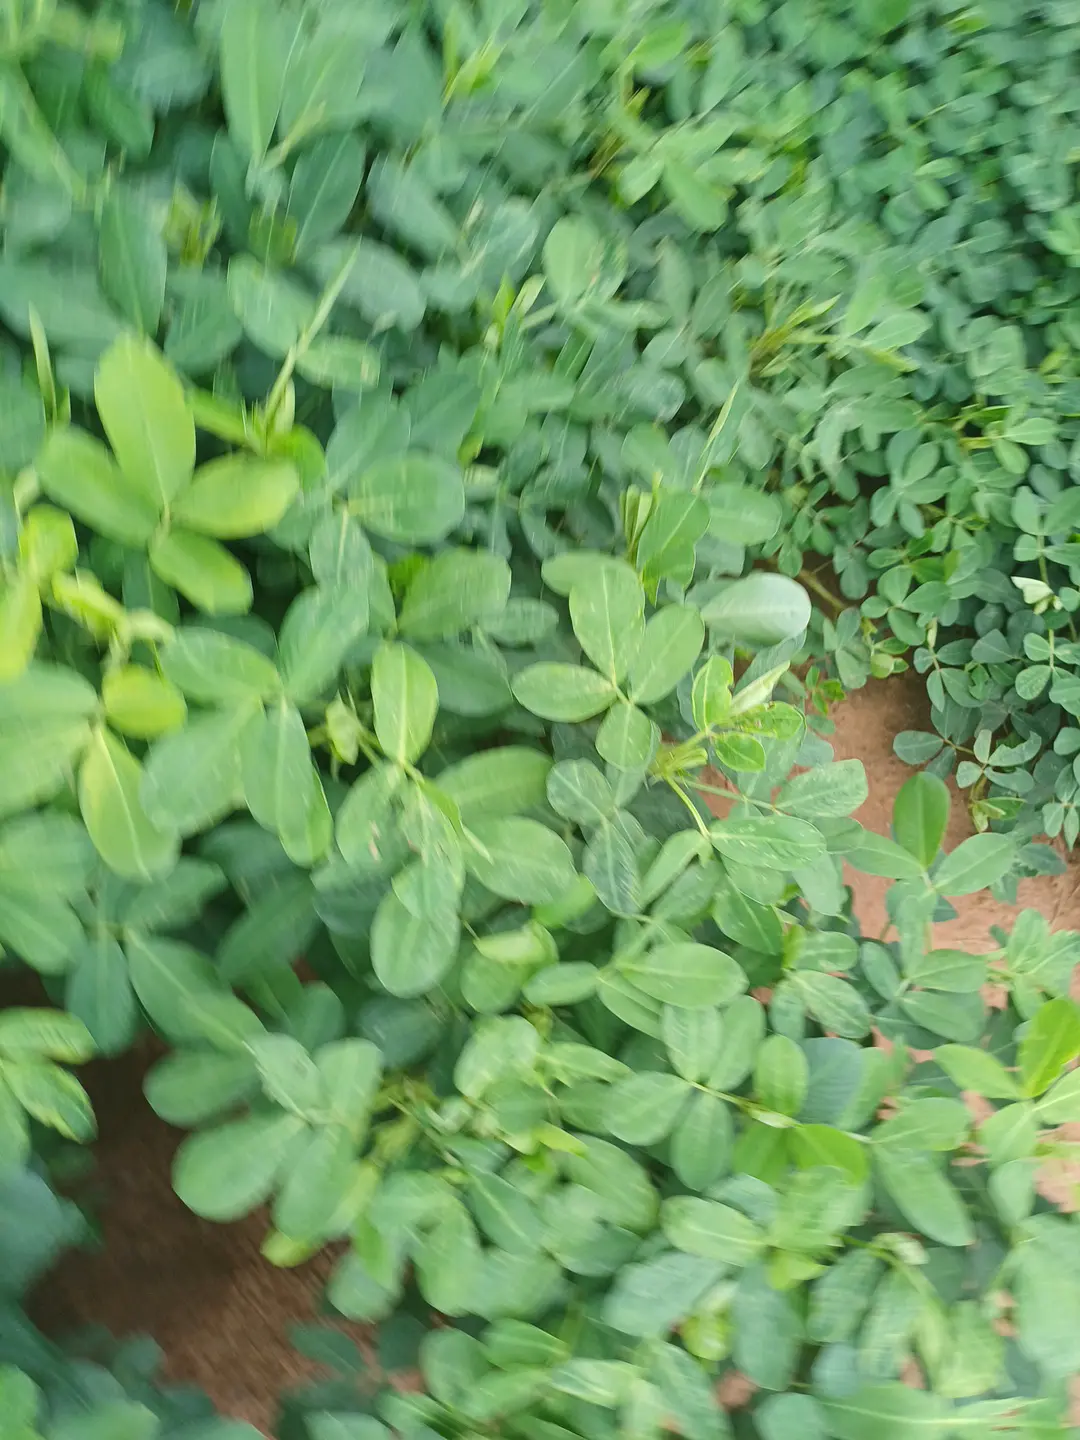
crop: groundnut
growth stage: pegging
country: Kenya
